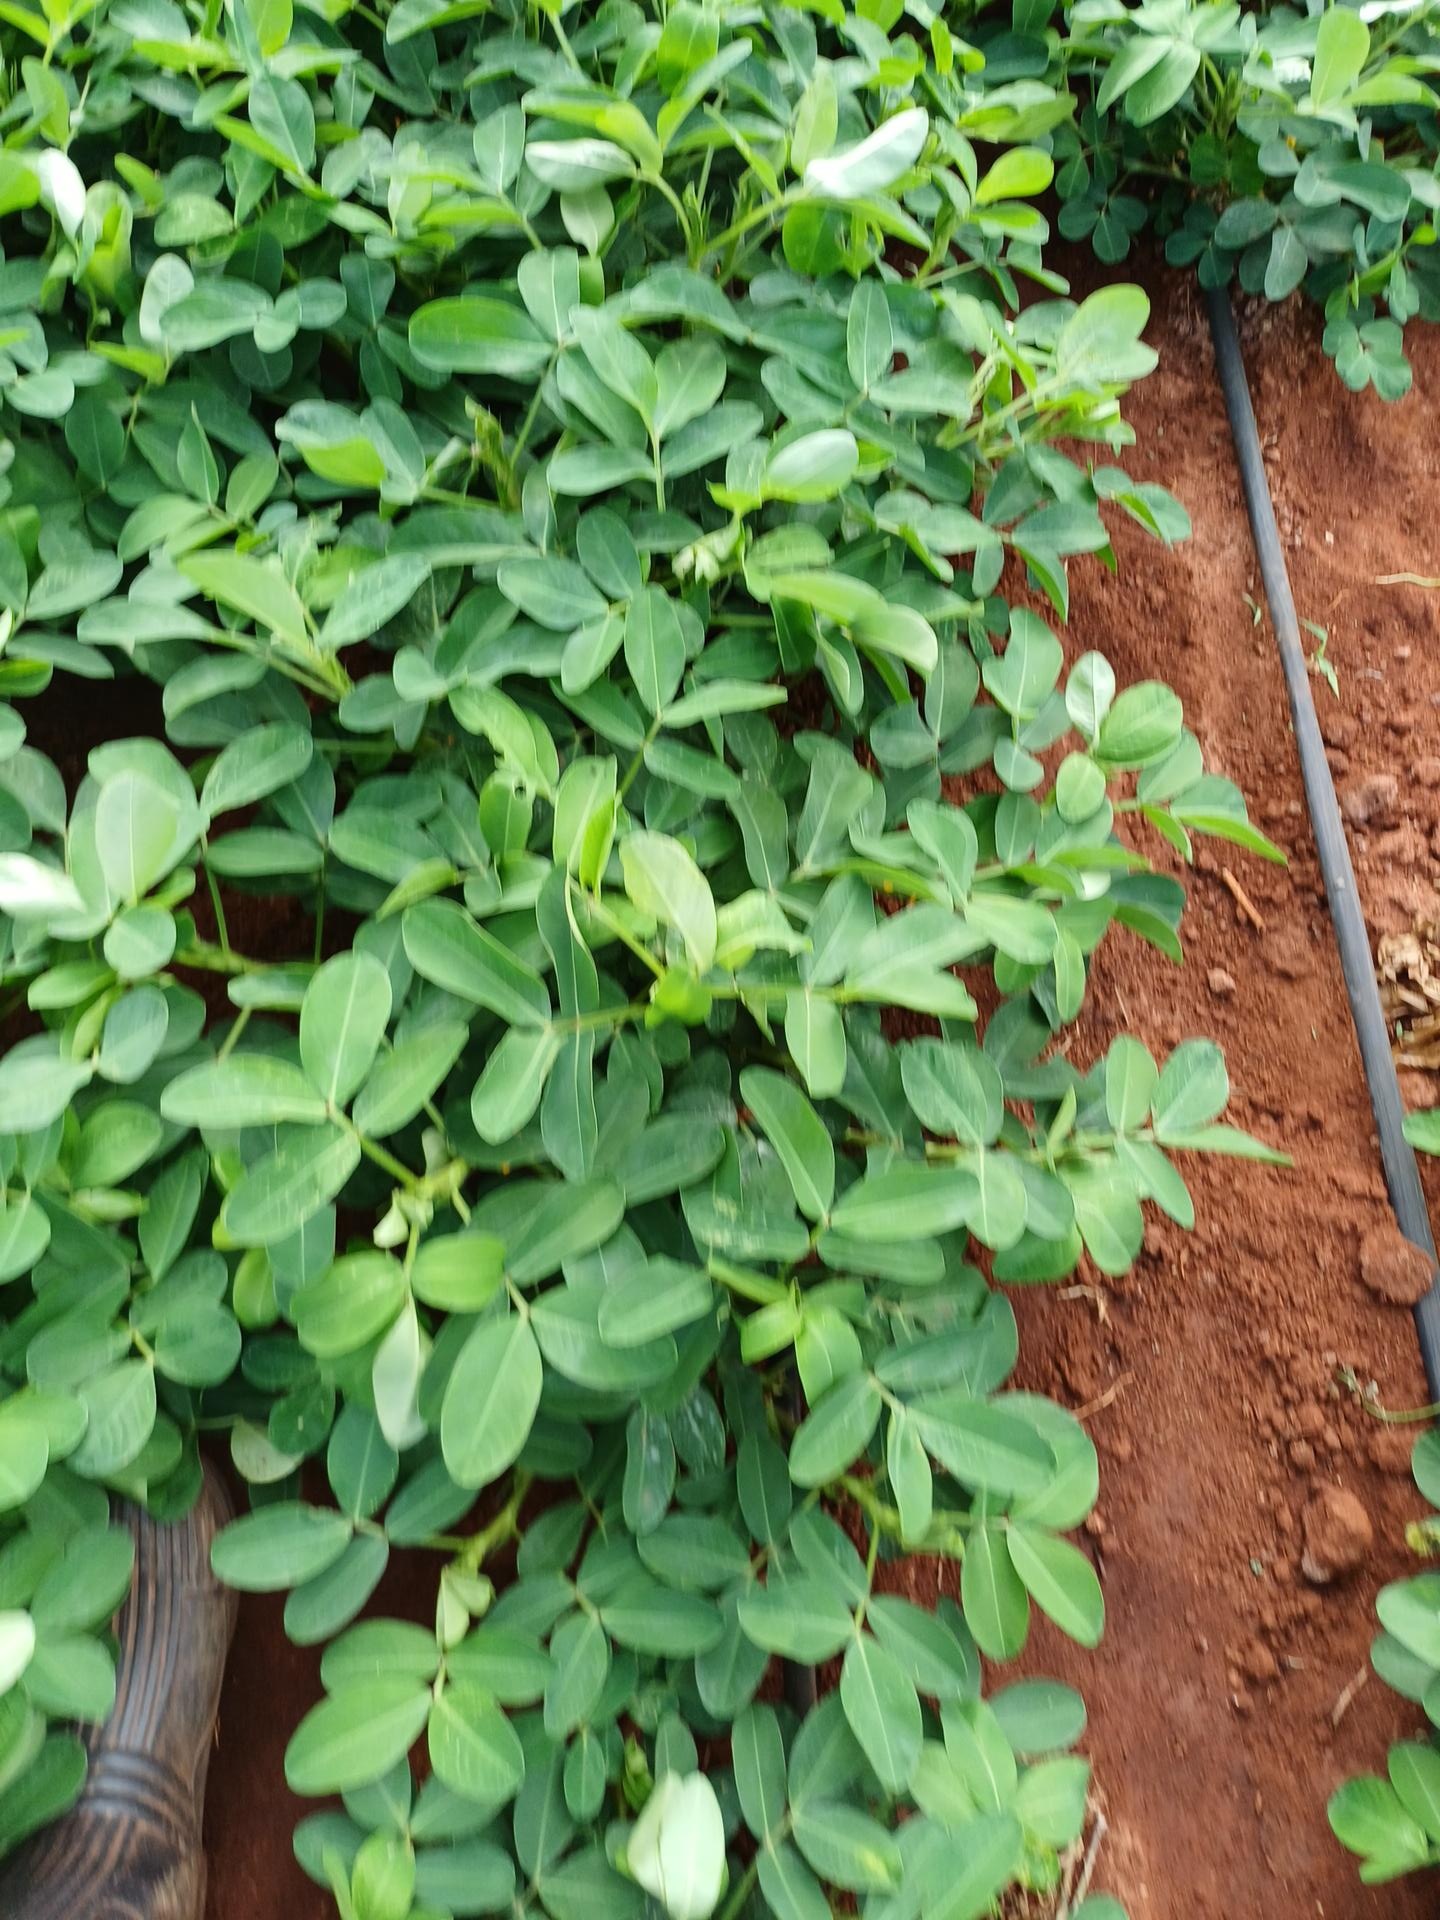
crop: groundnut
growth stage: flowering
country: Kenya
